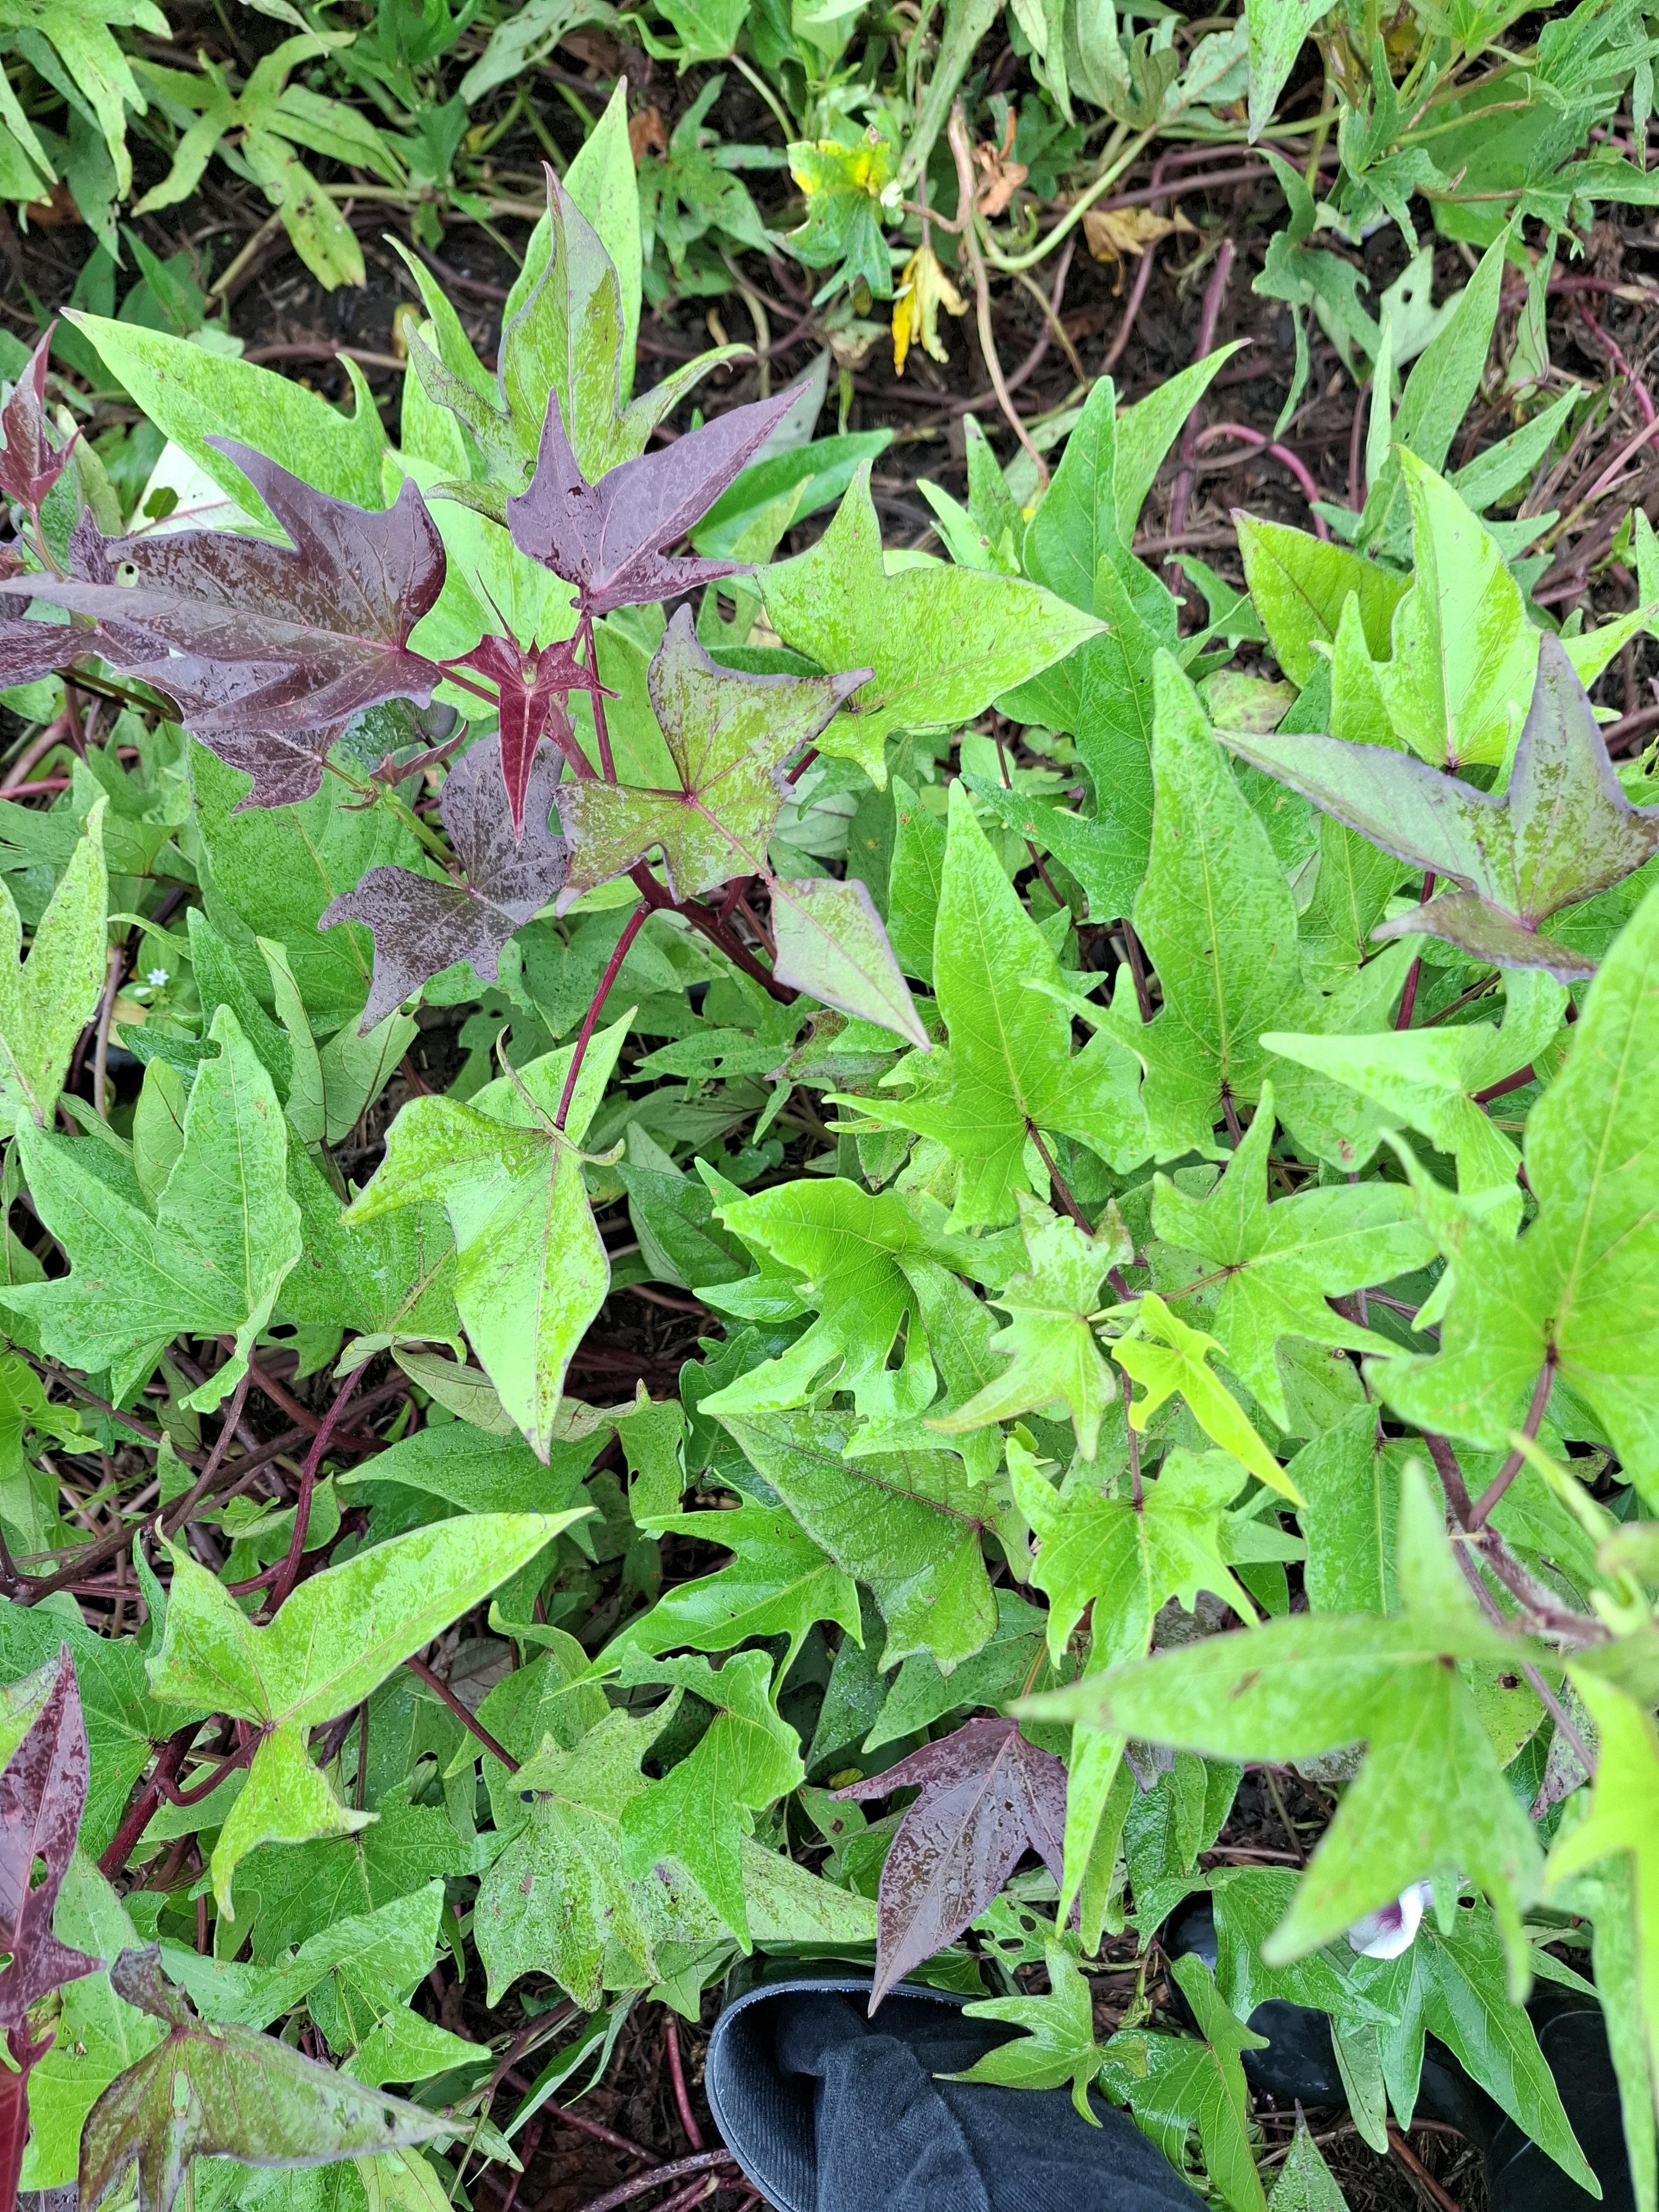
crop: sweet potato
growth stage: flowering
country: Tanzania
